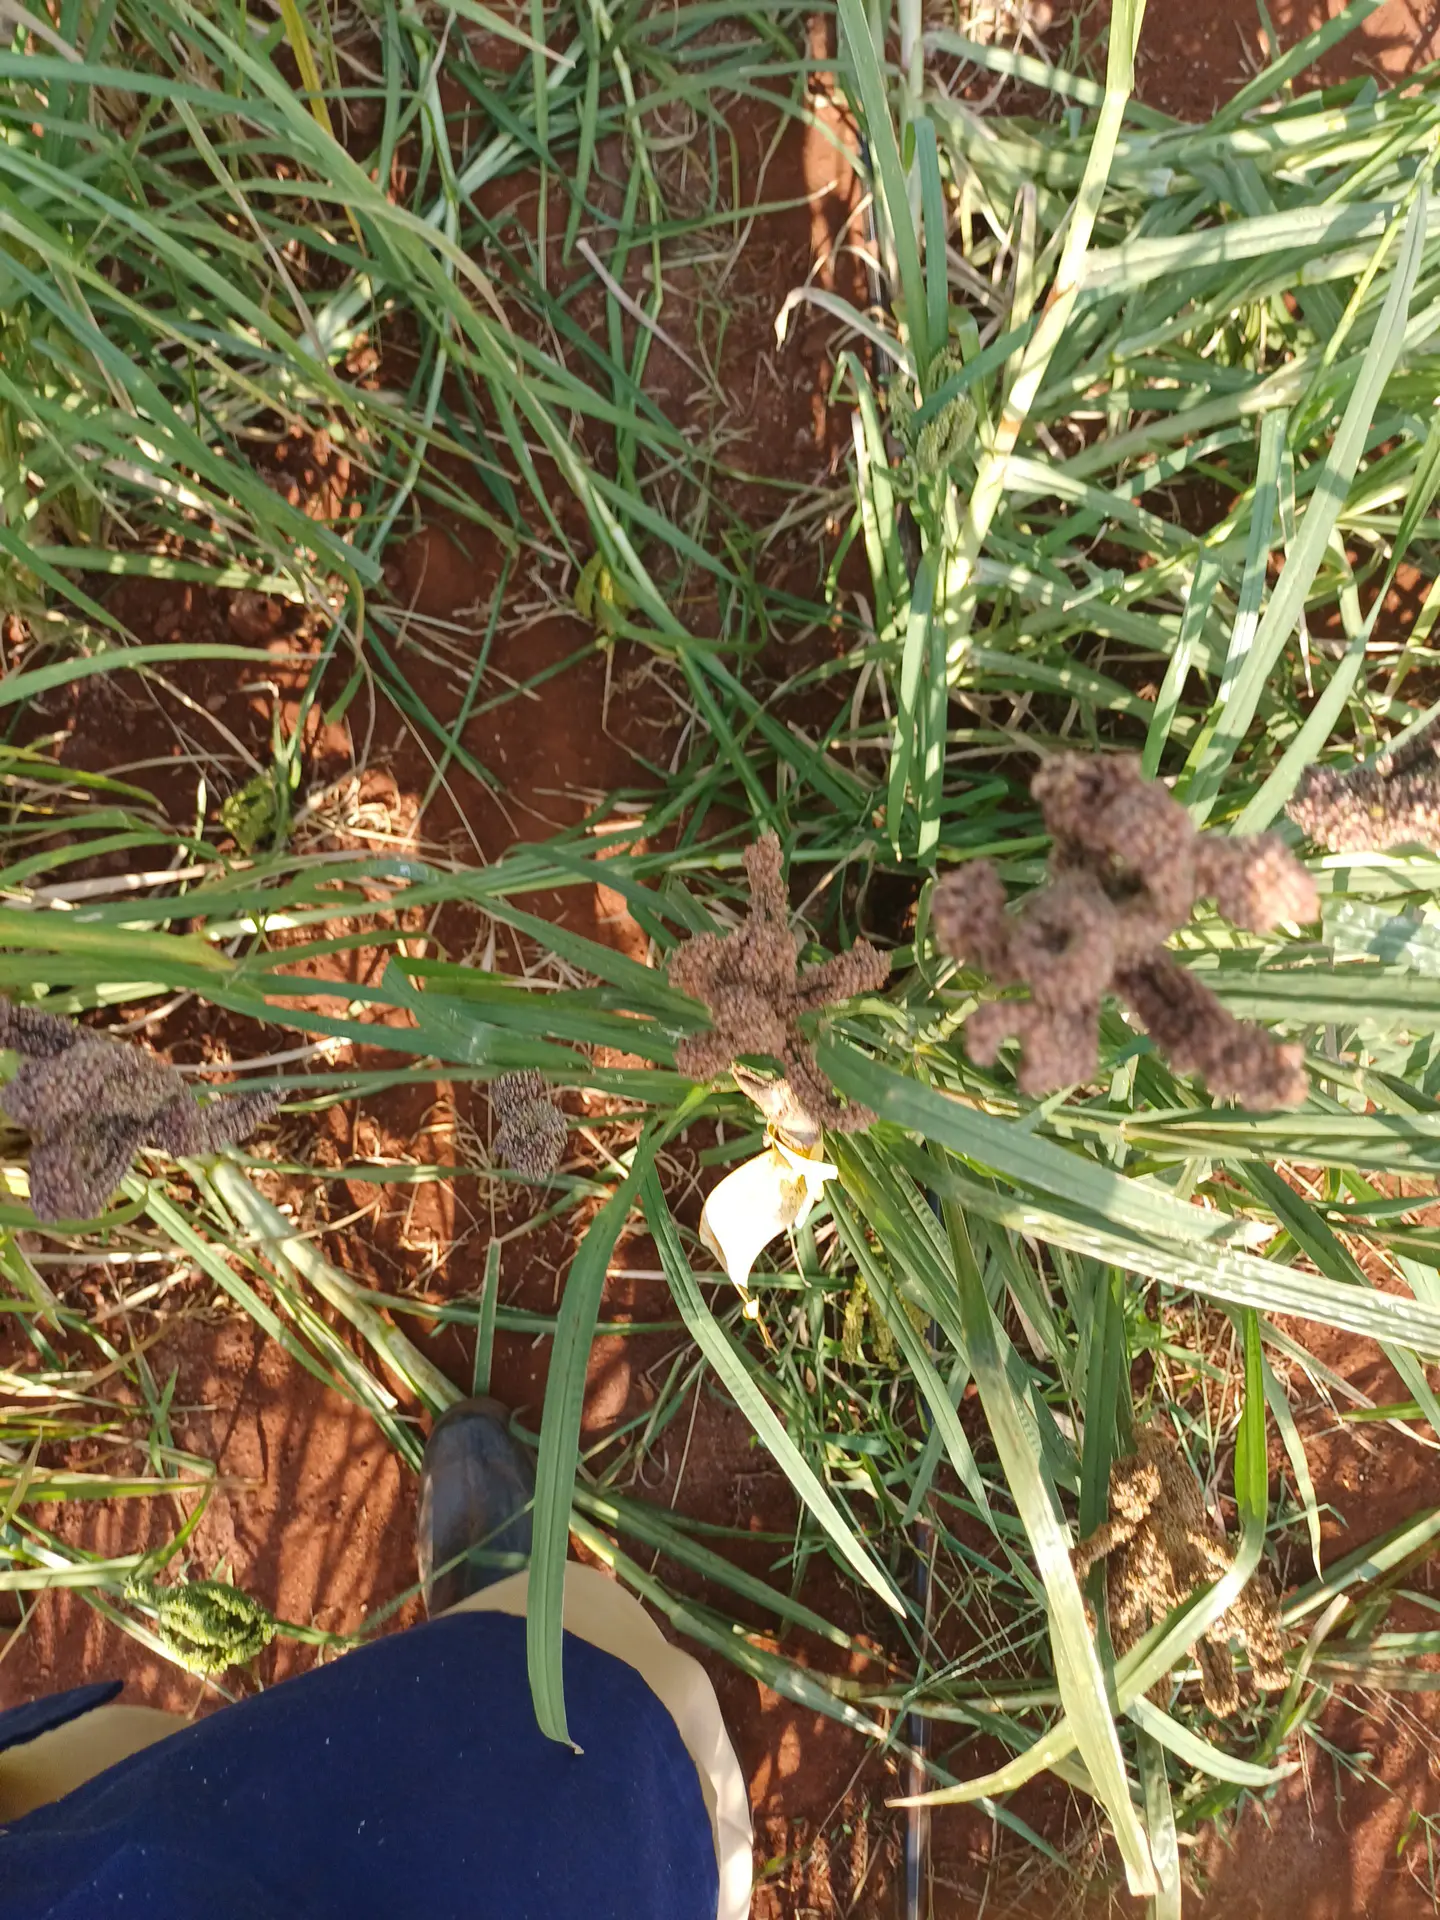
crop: finger millet
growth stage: filling grain
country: Kenya
